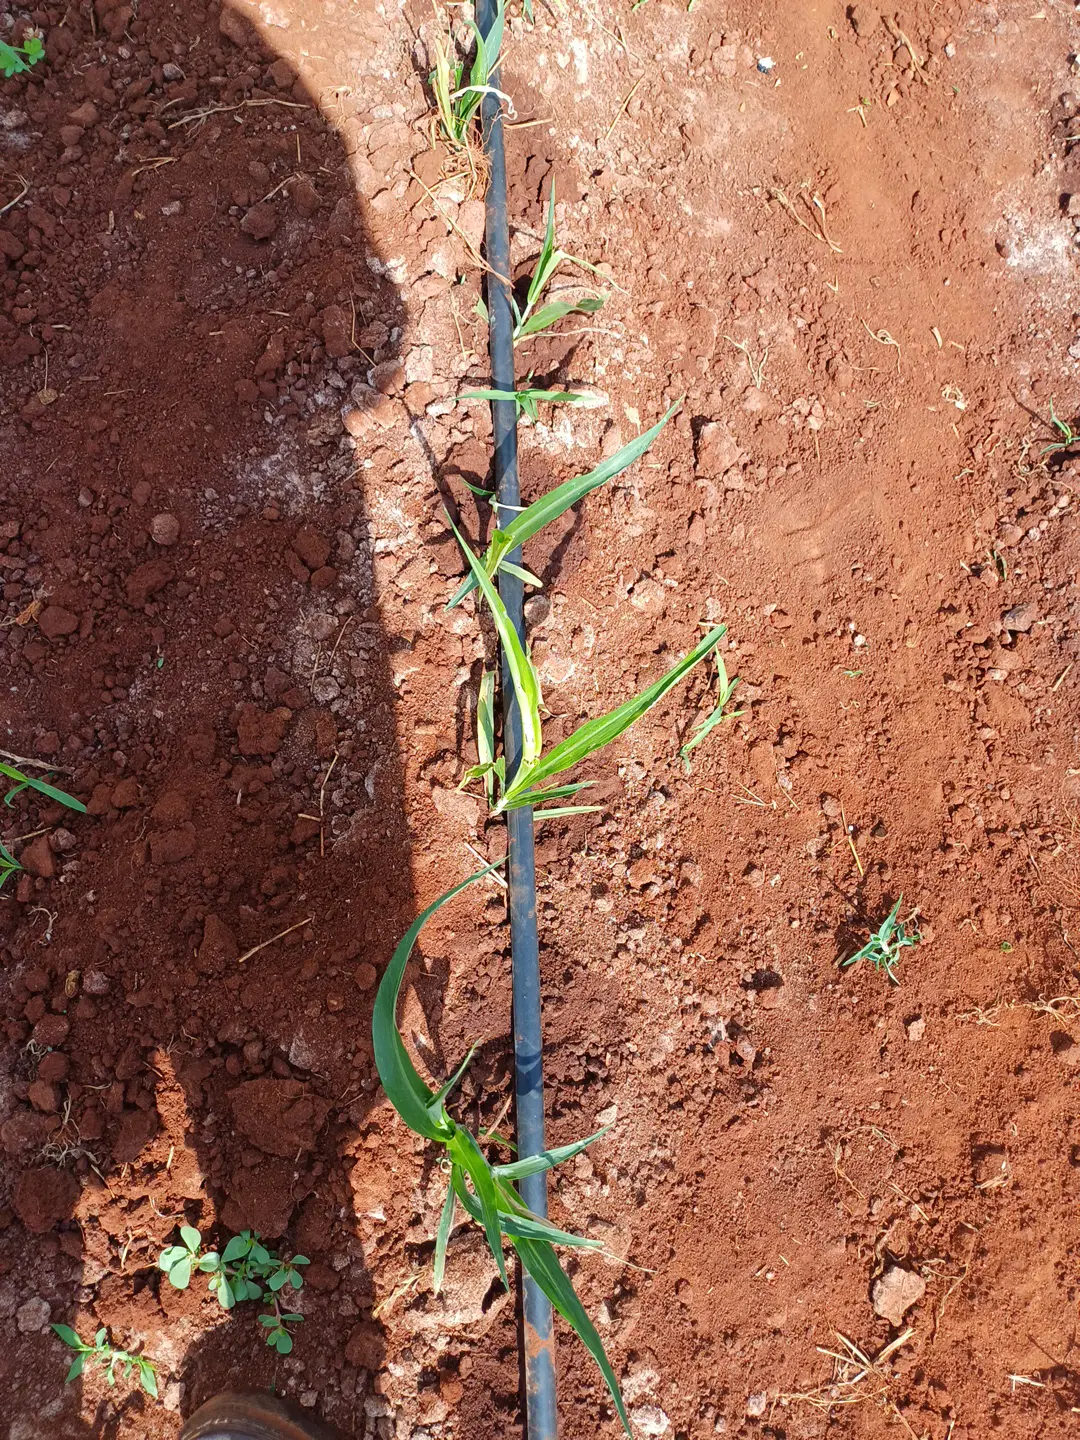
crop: sorghum
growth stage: elongation stem
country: Kenya
